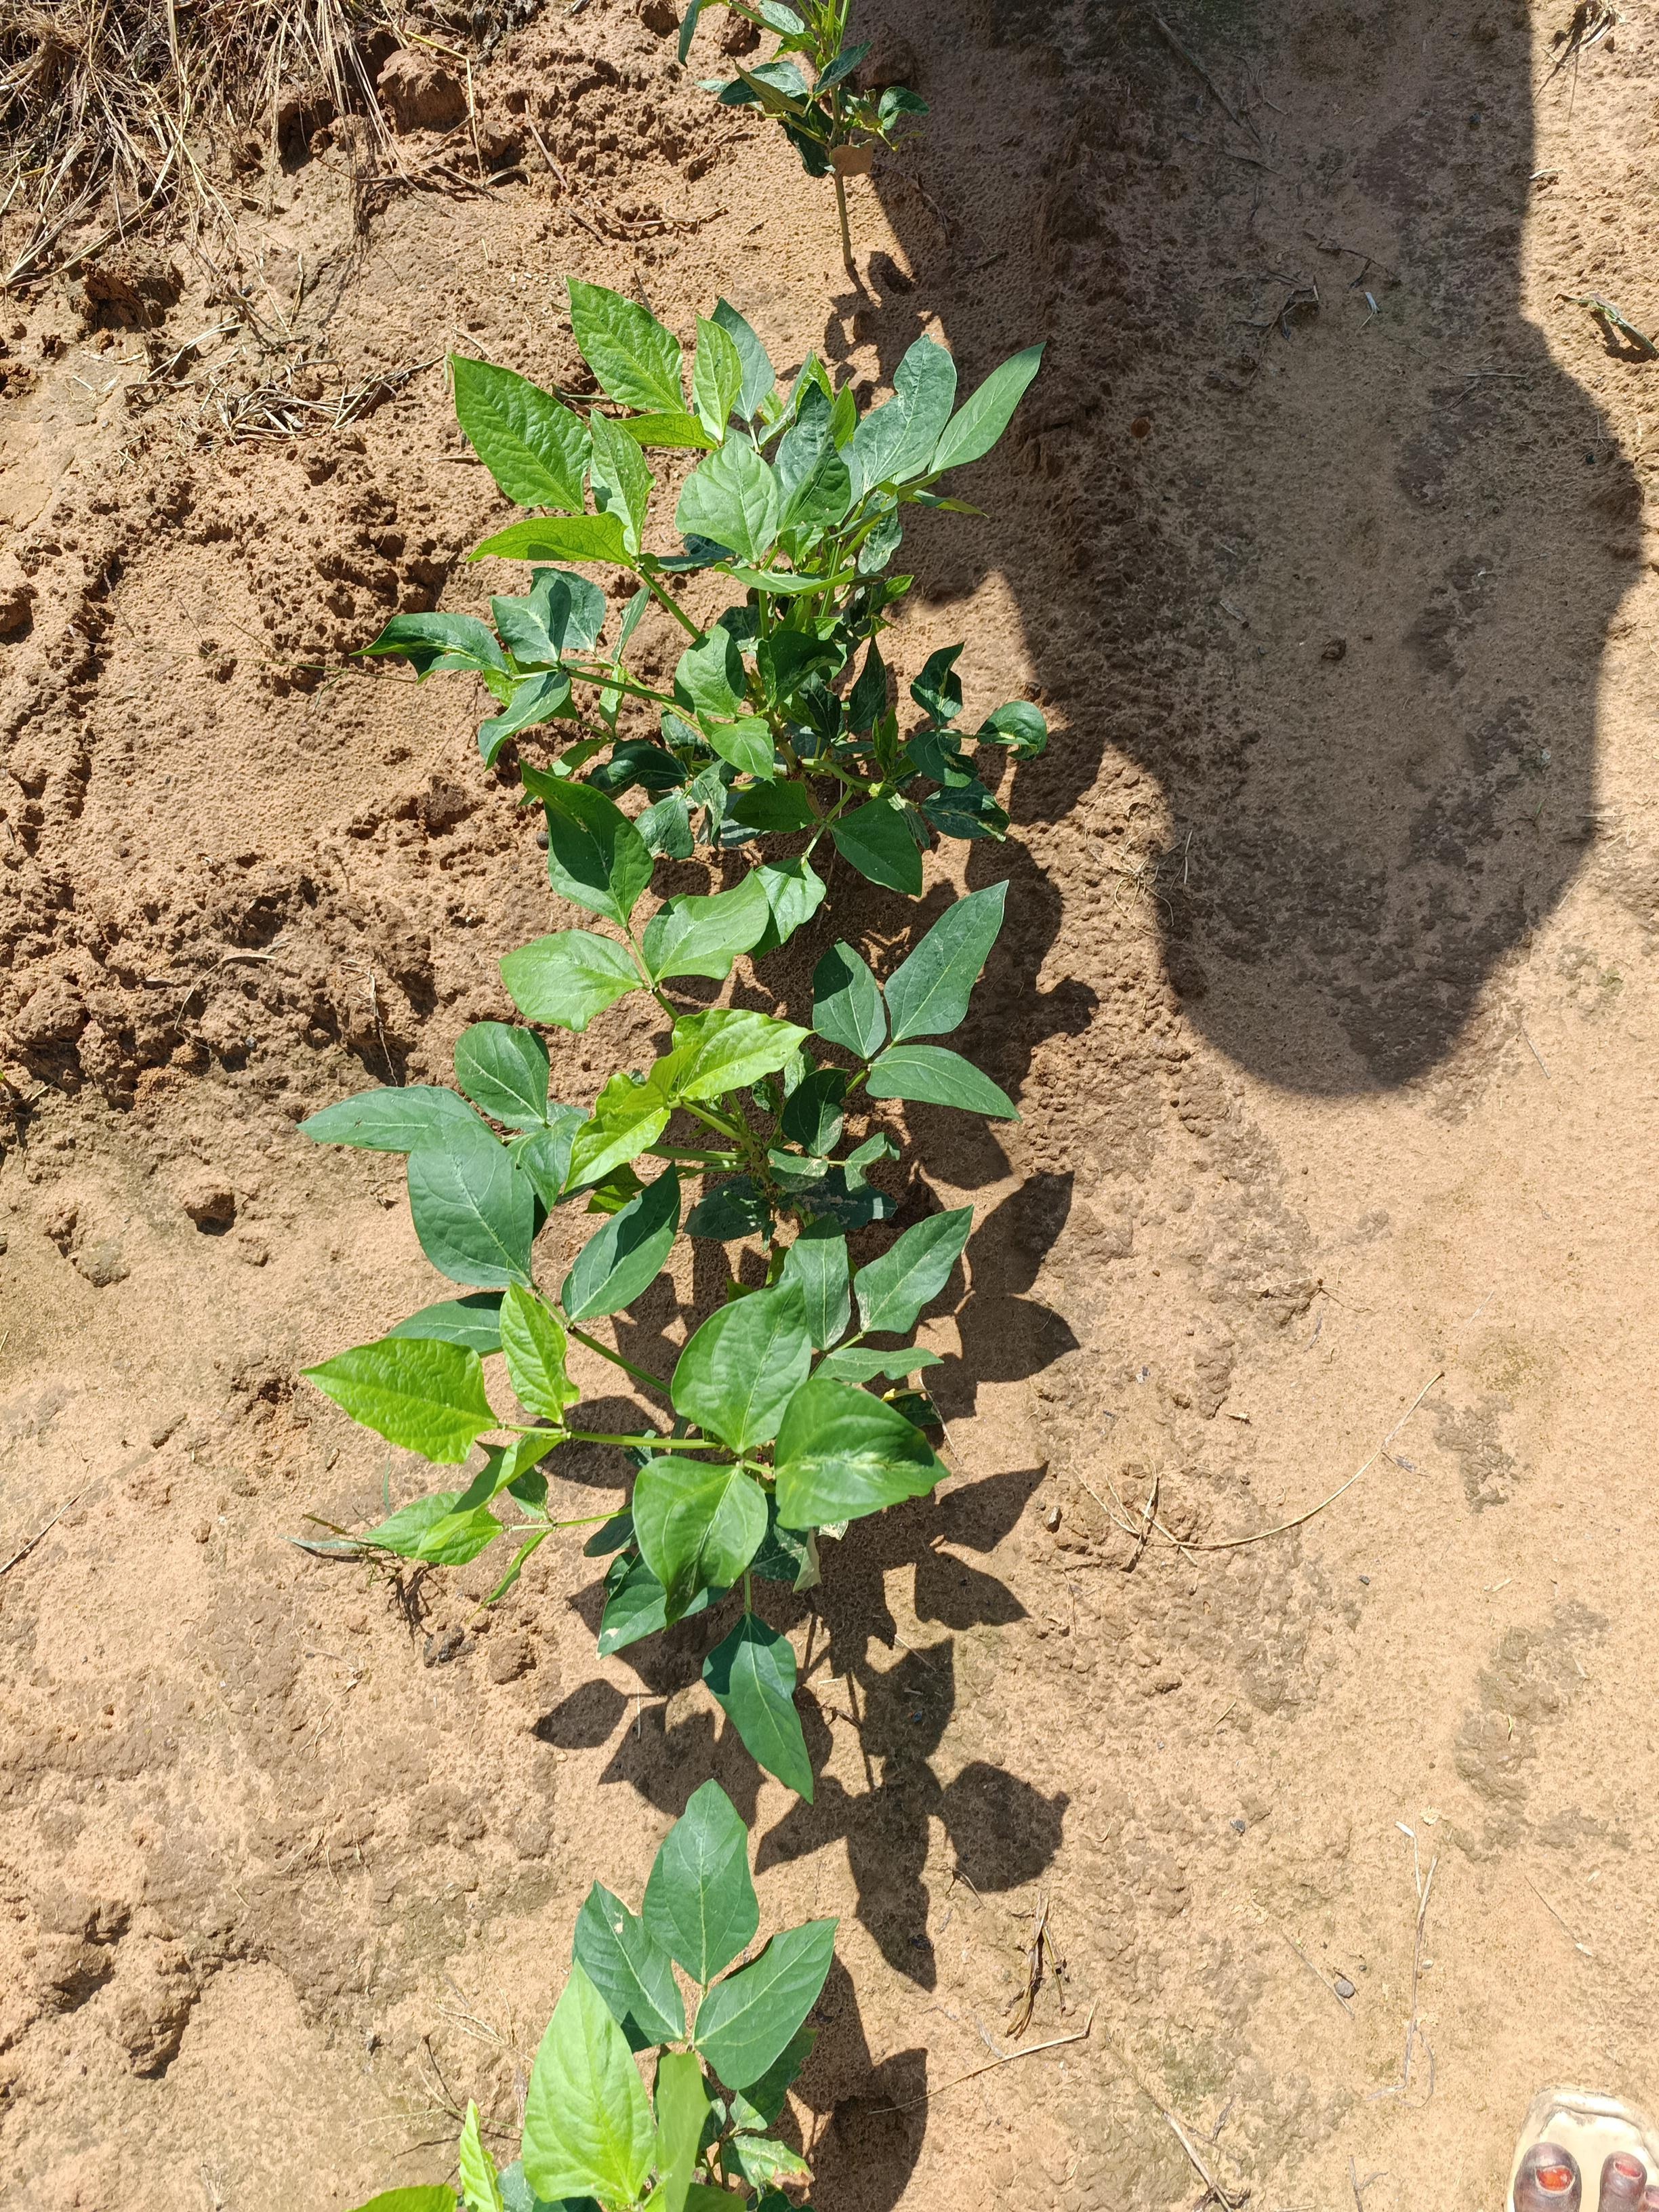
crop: cowpea
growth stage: emergence
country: Nigeria
